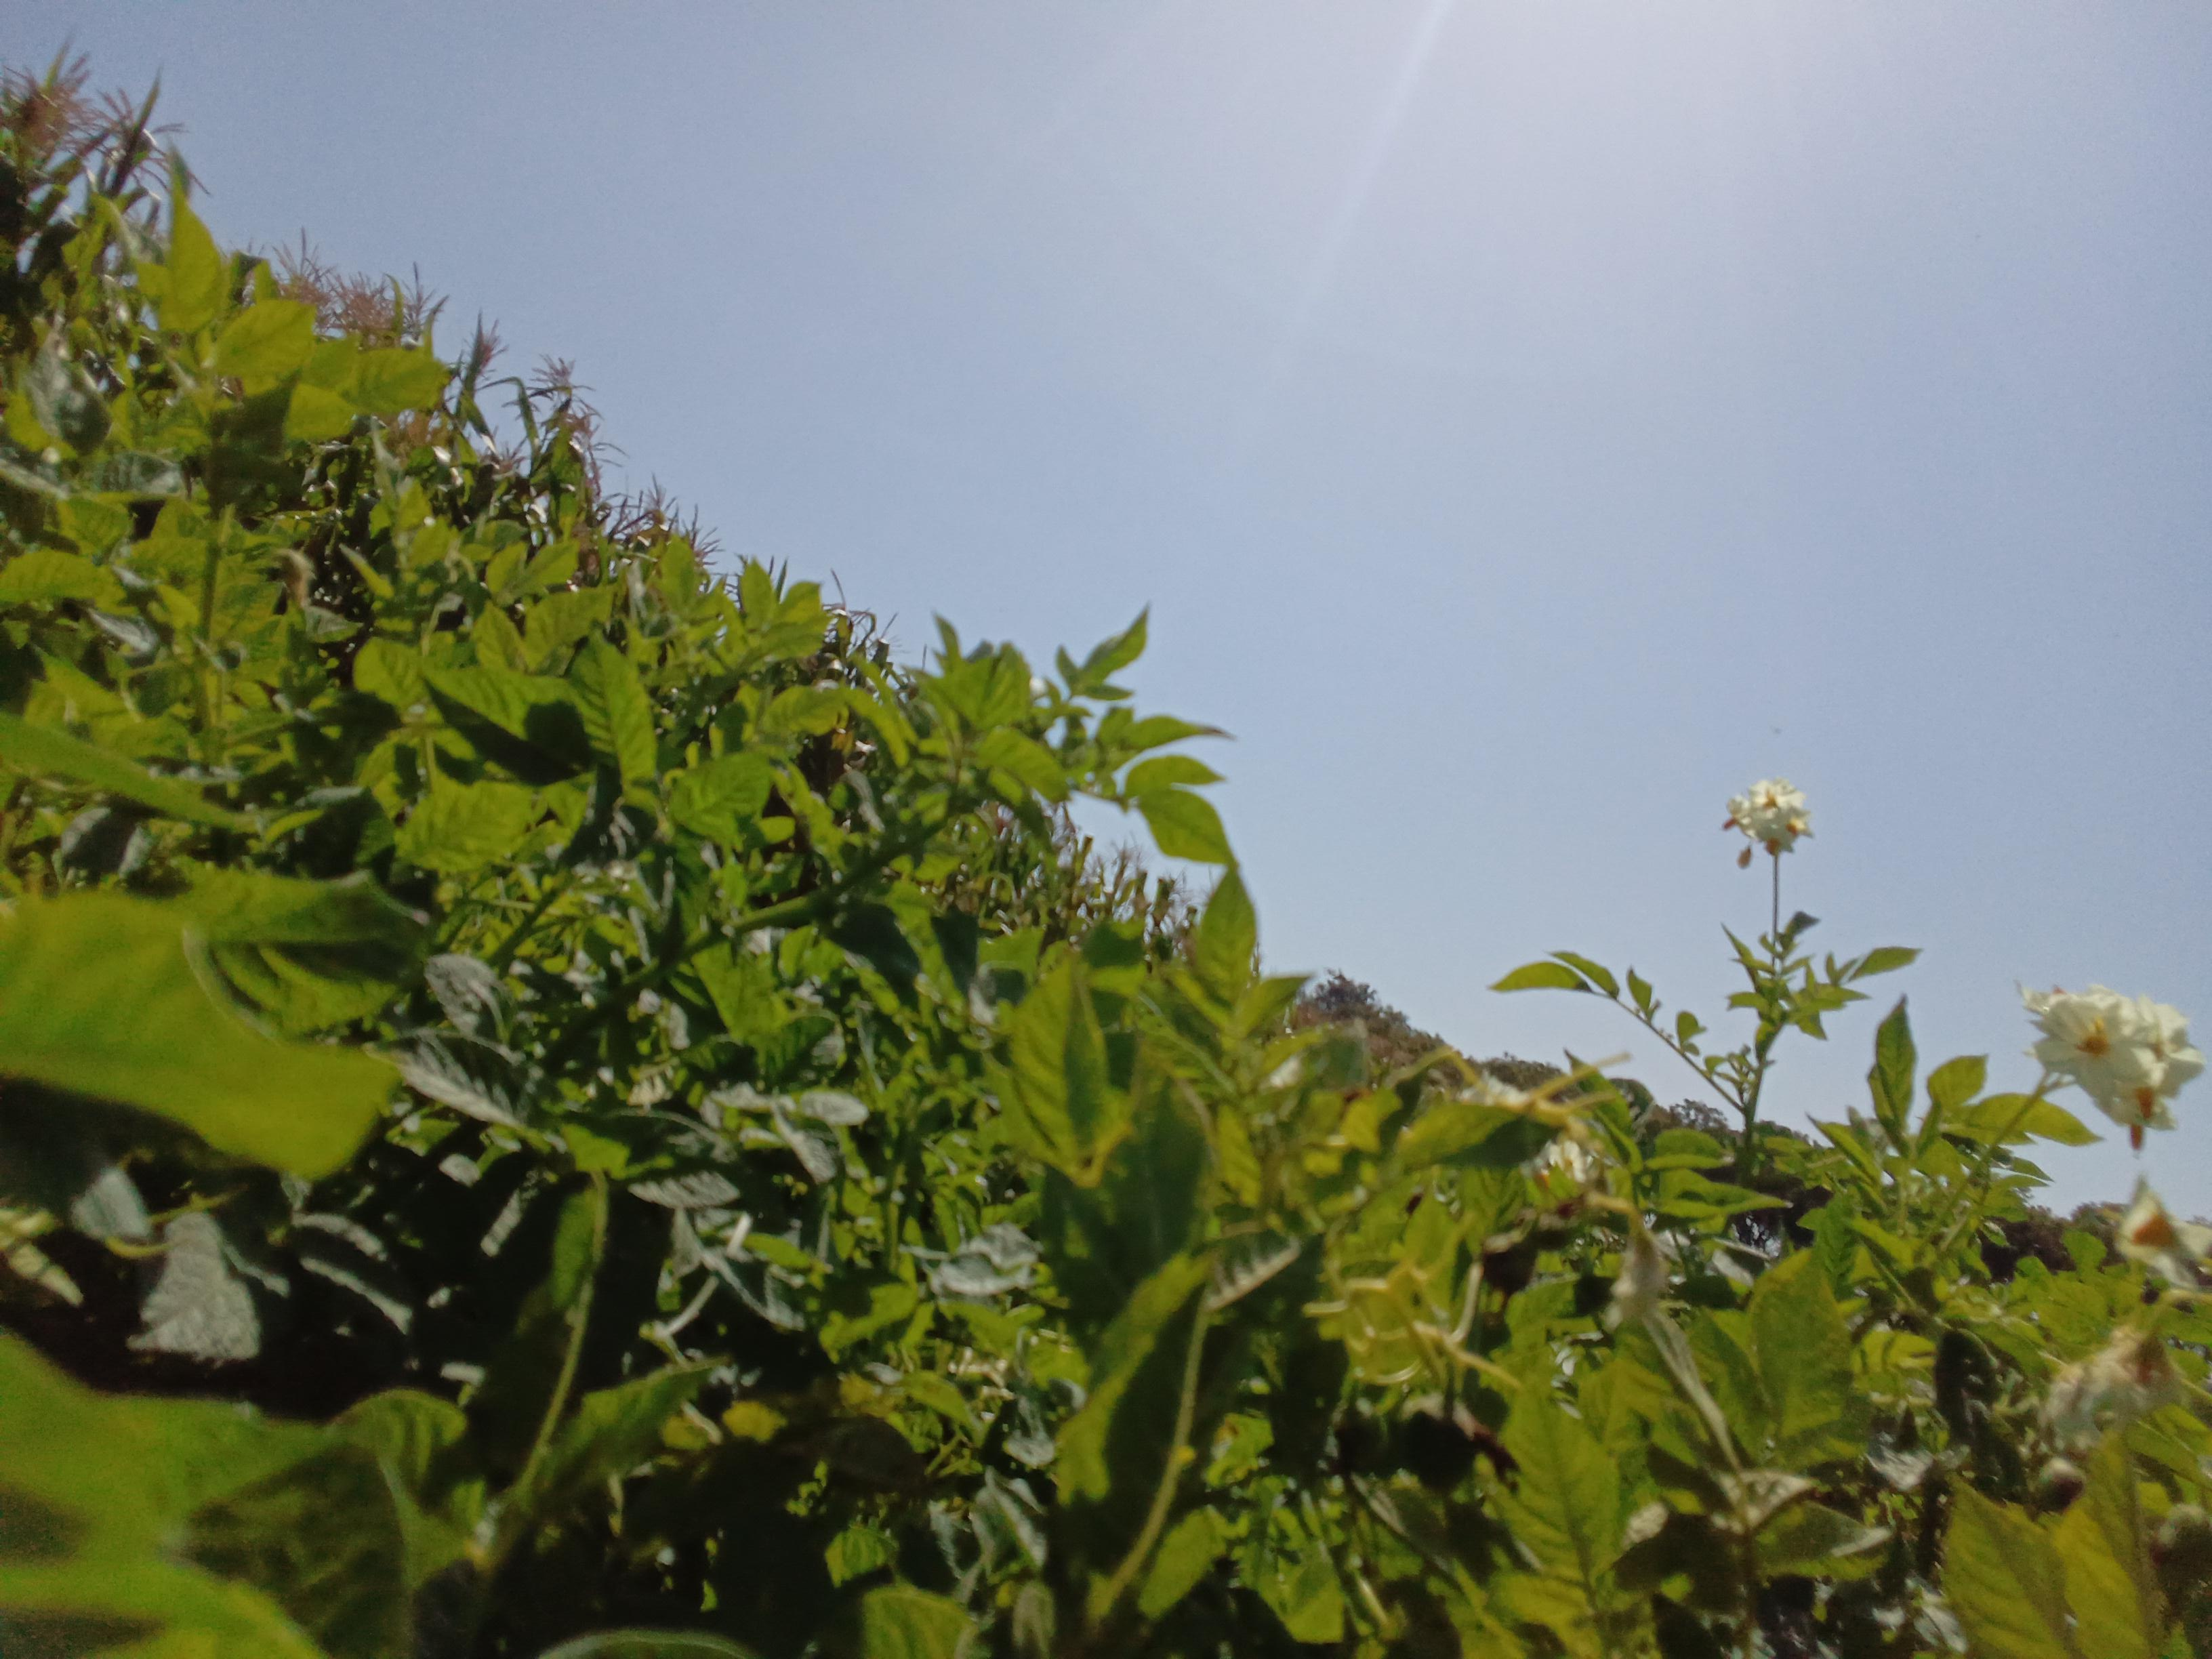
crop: potato
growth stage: flowering
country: Kenya
